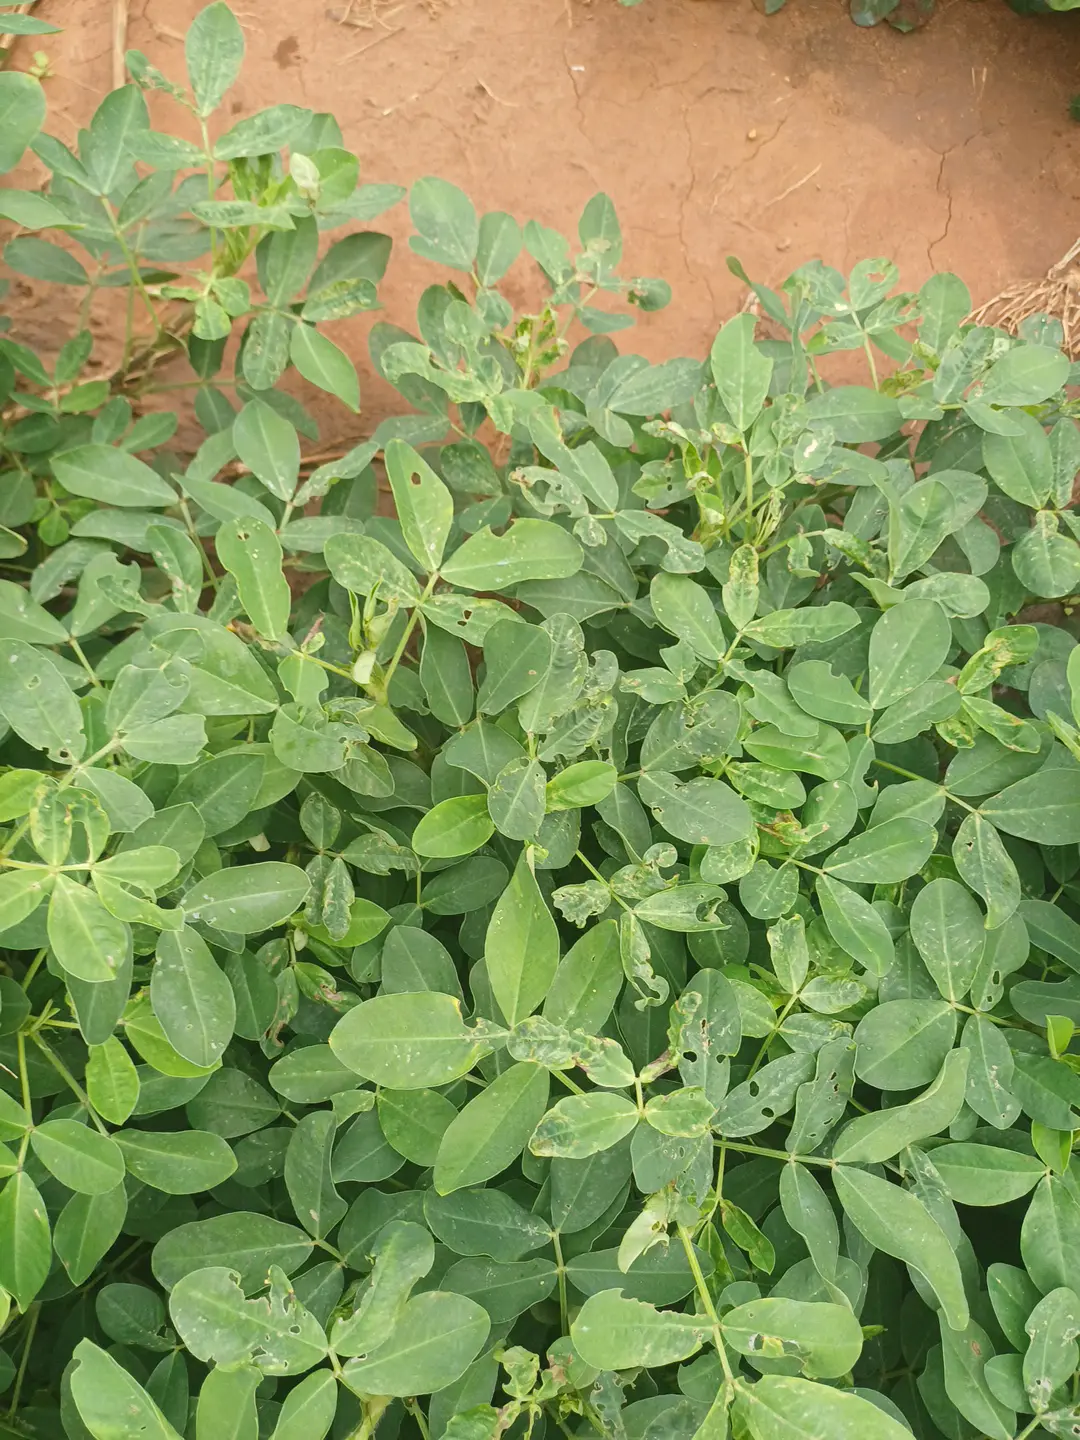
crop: groundnut
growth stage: pegging
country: Kenya
